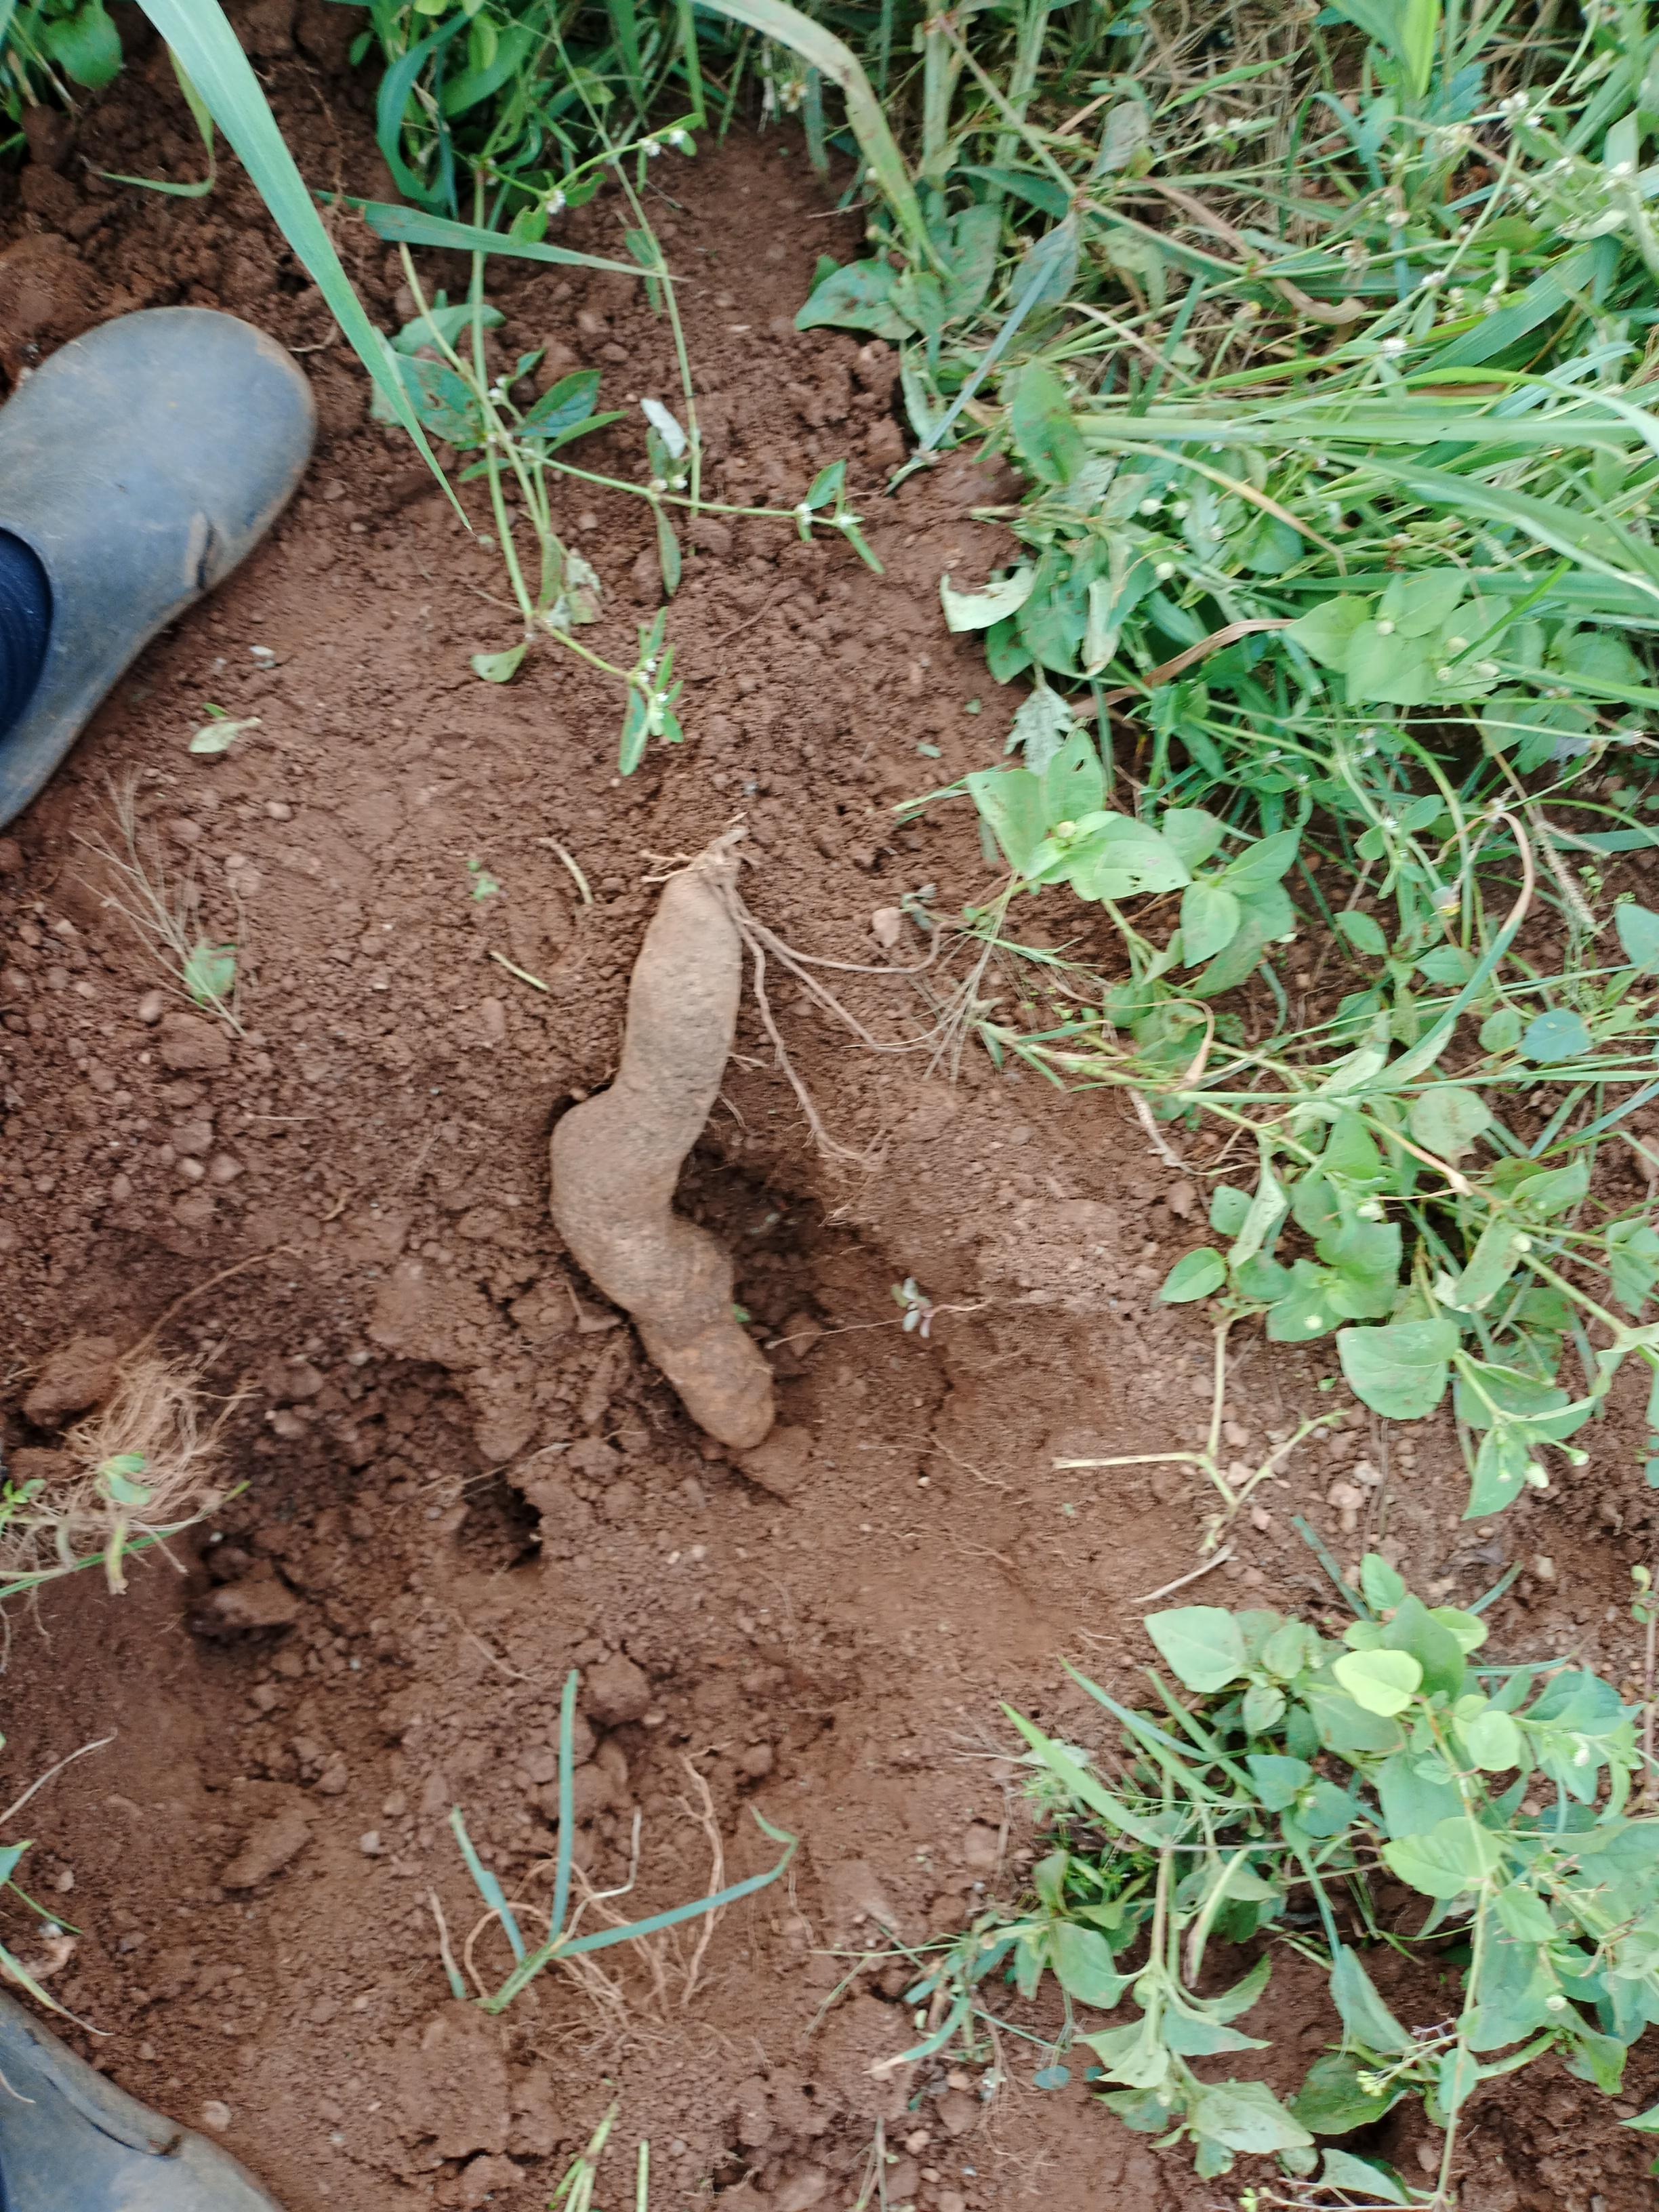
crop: yam
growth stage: harvest
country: Nigeria
